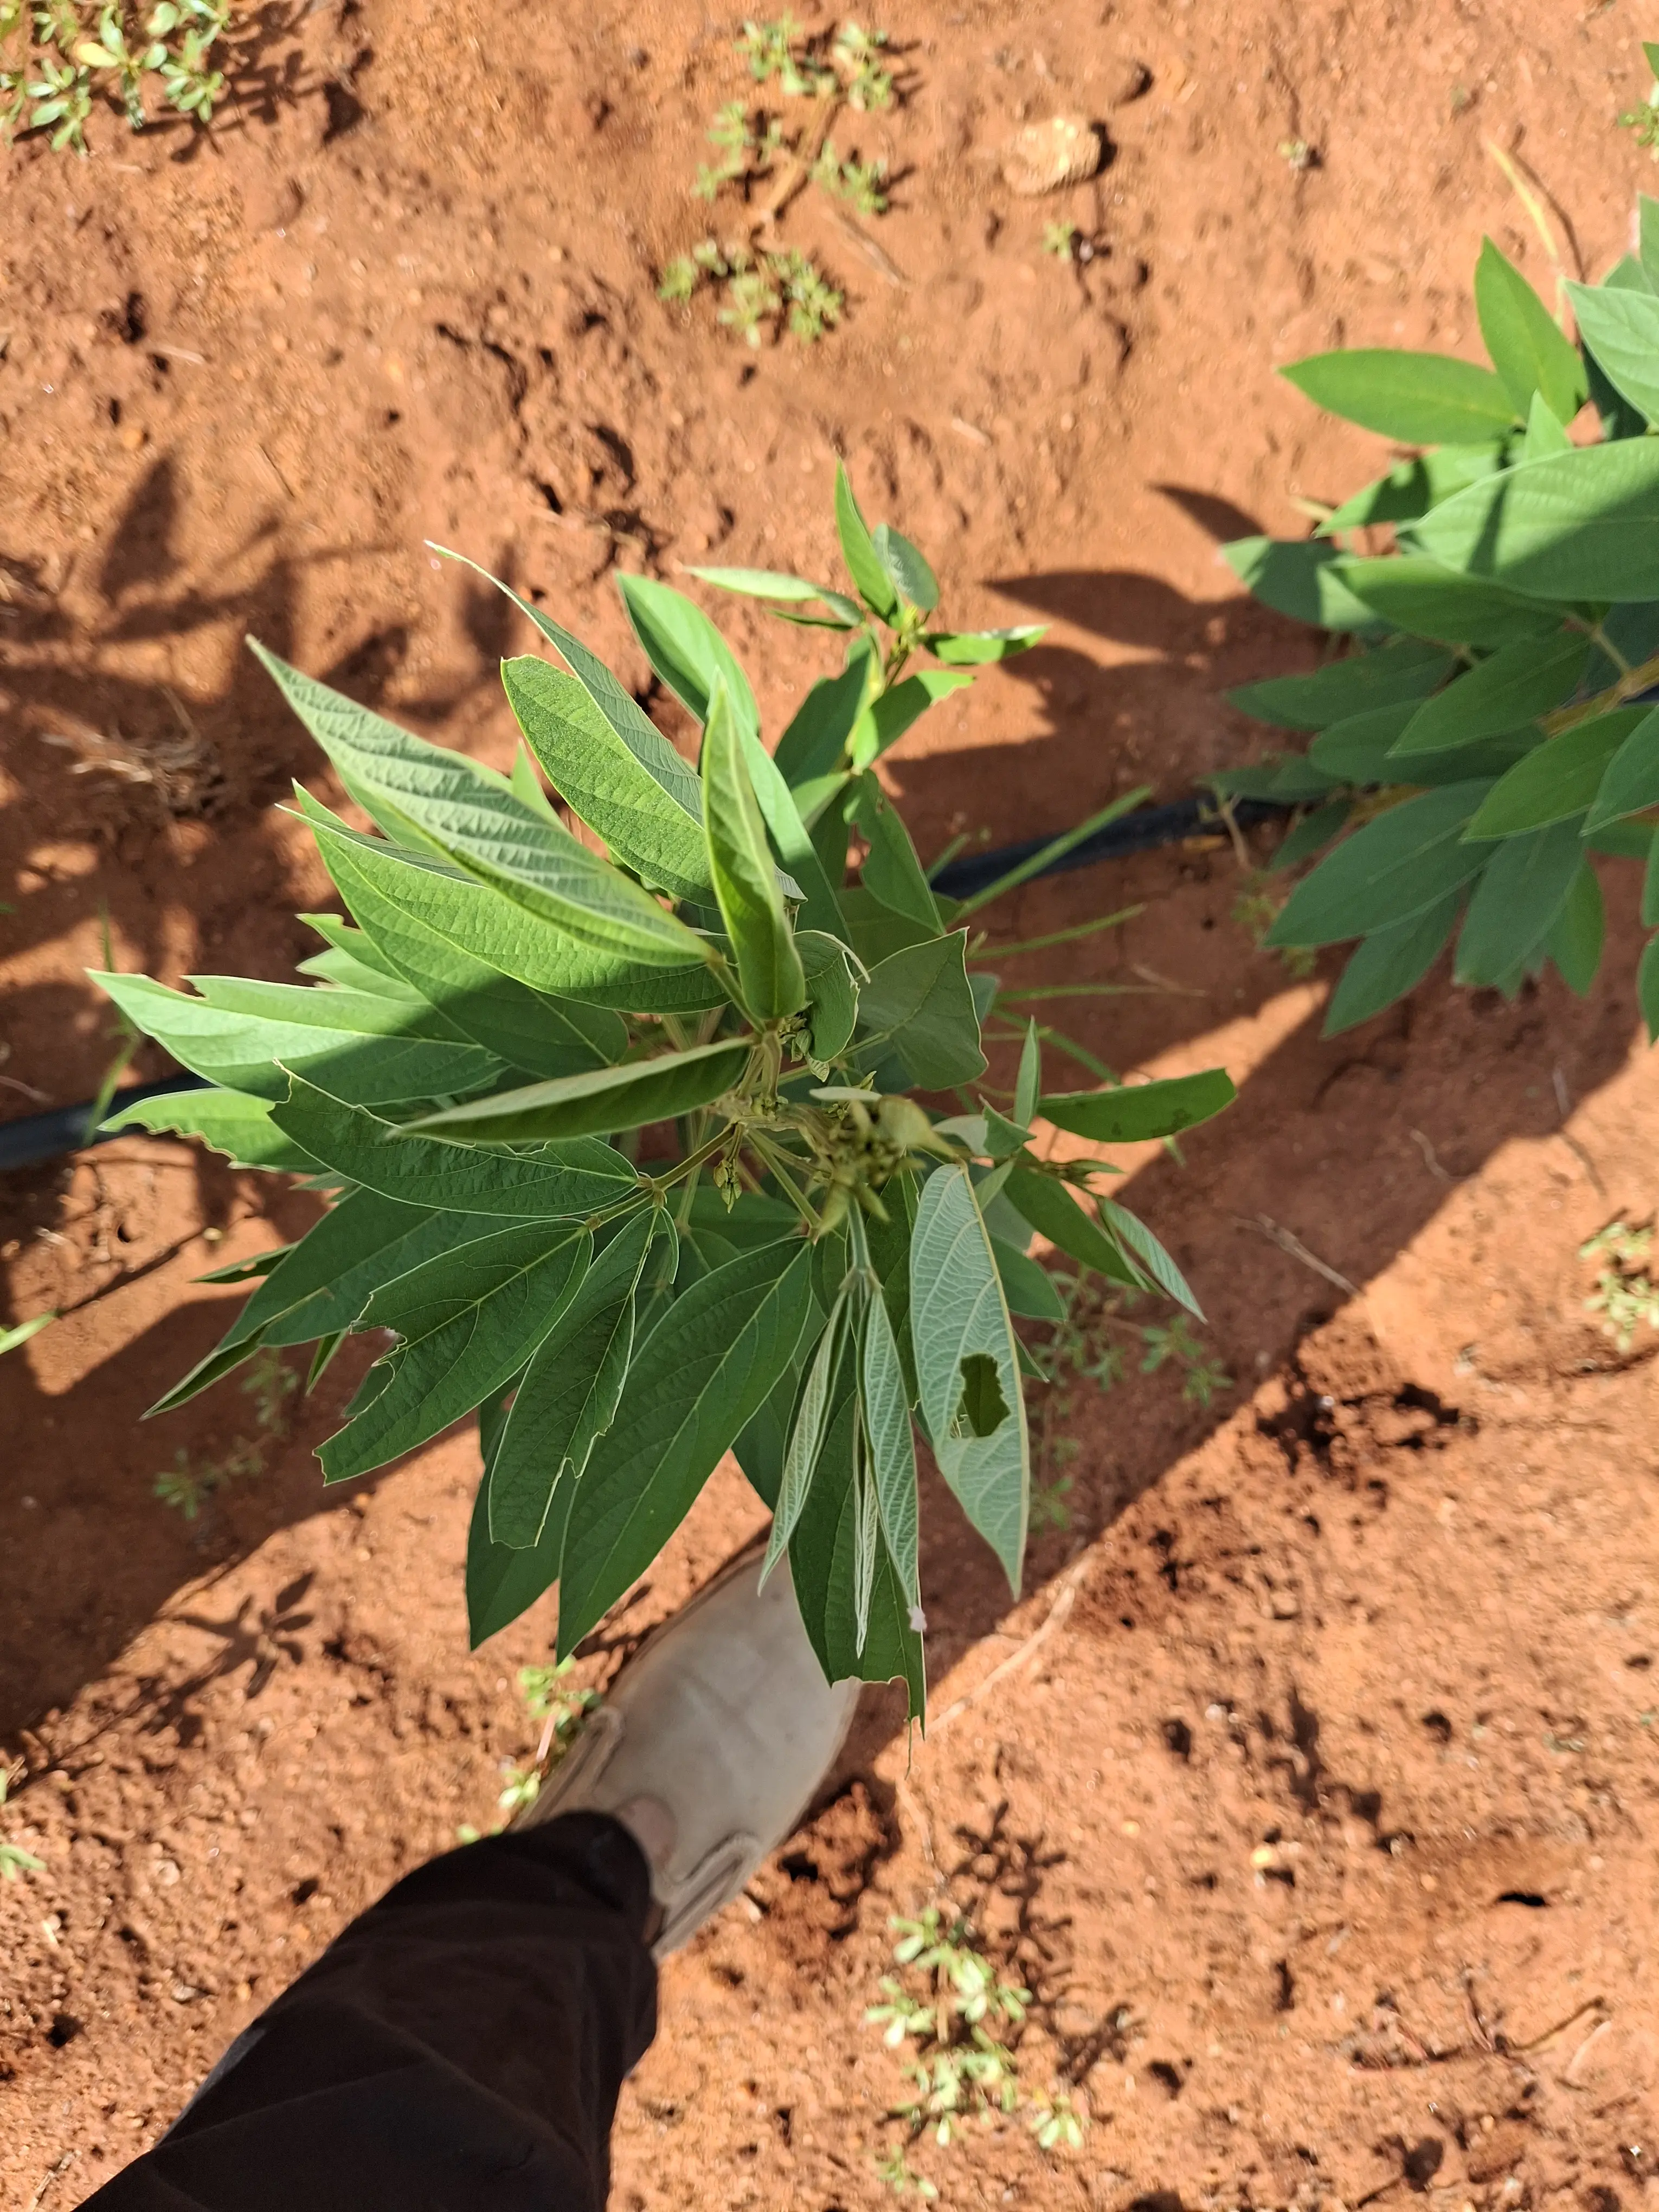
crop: pigeonpea
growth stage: vegetative
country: Kenya
